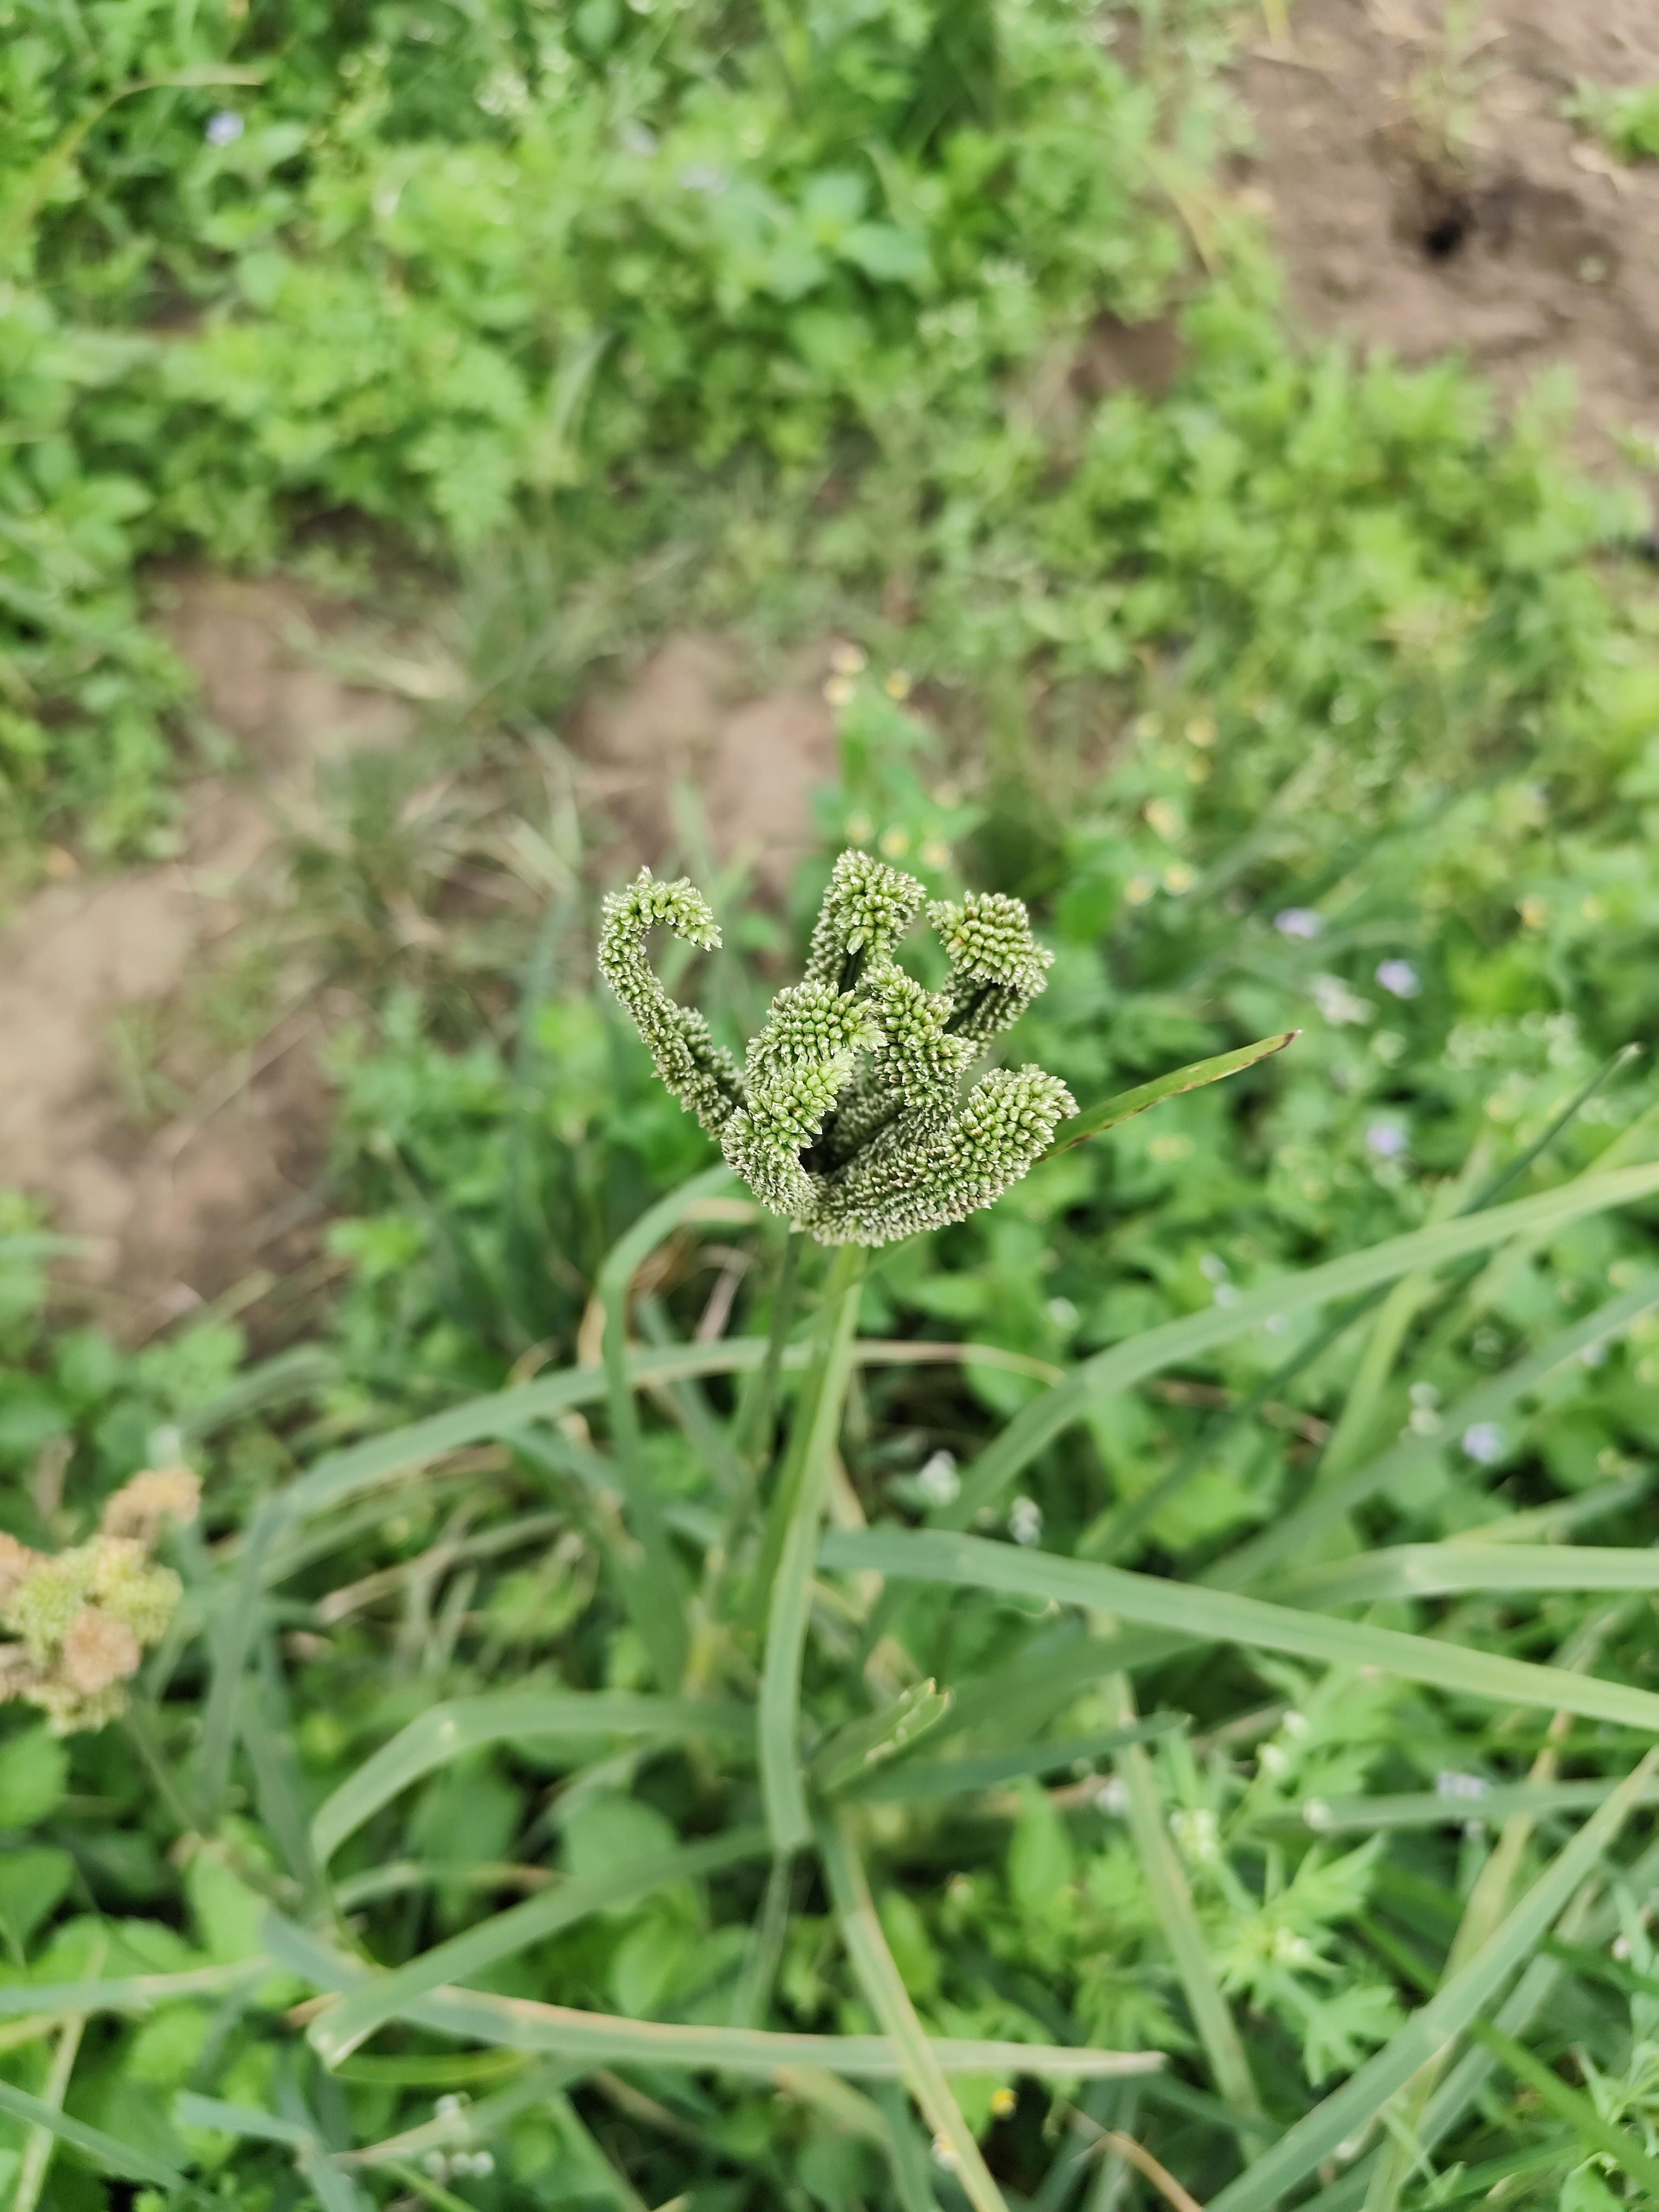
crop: finger millet
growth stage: heading tuber
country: Tanzania
